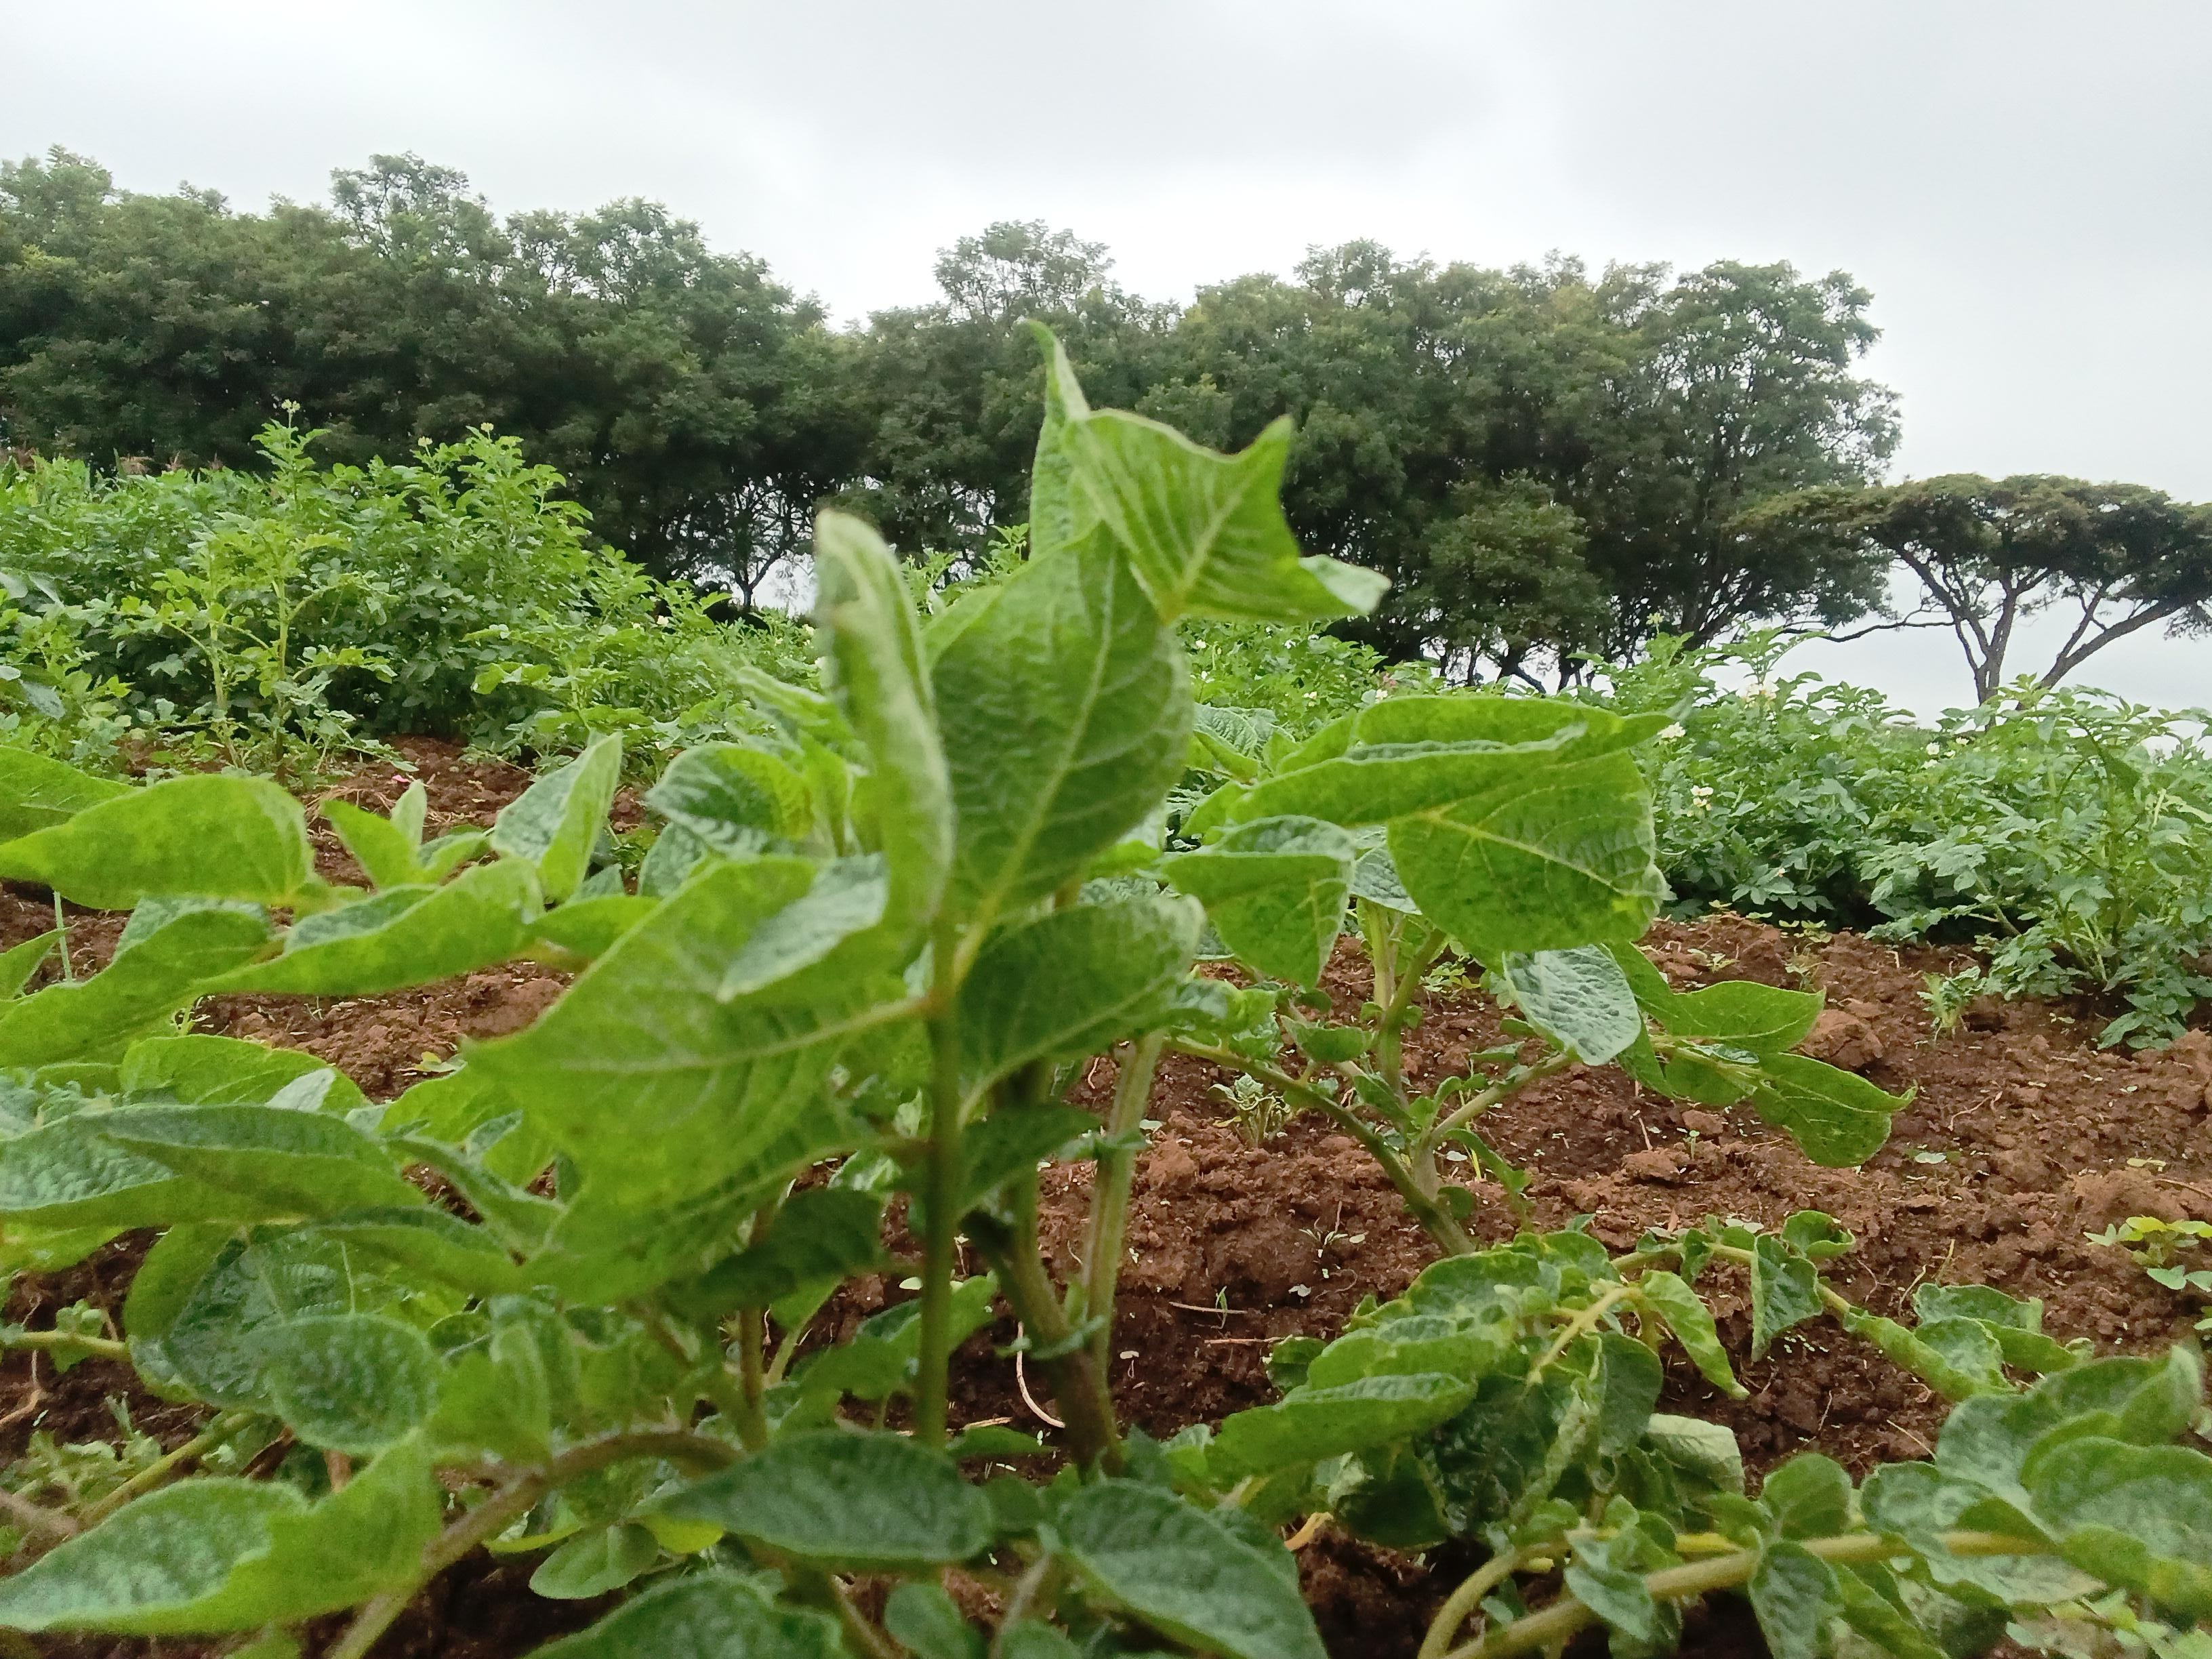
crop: potato
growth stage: vegetative
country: Kenya
